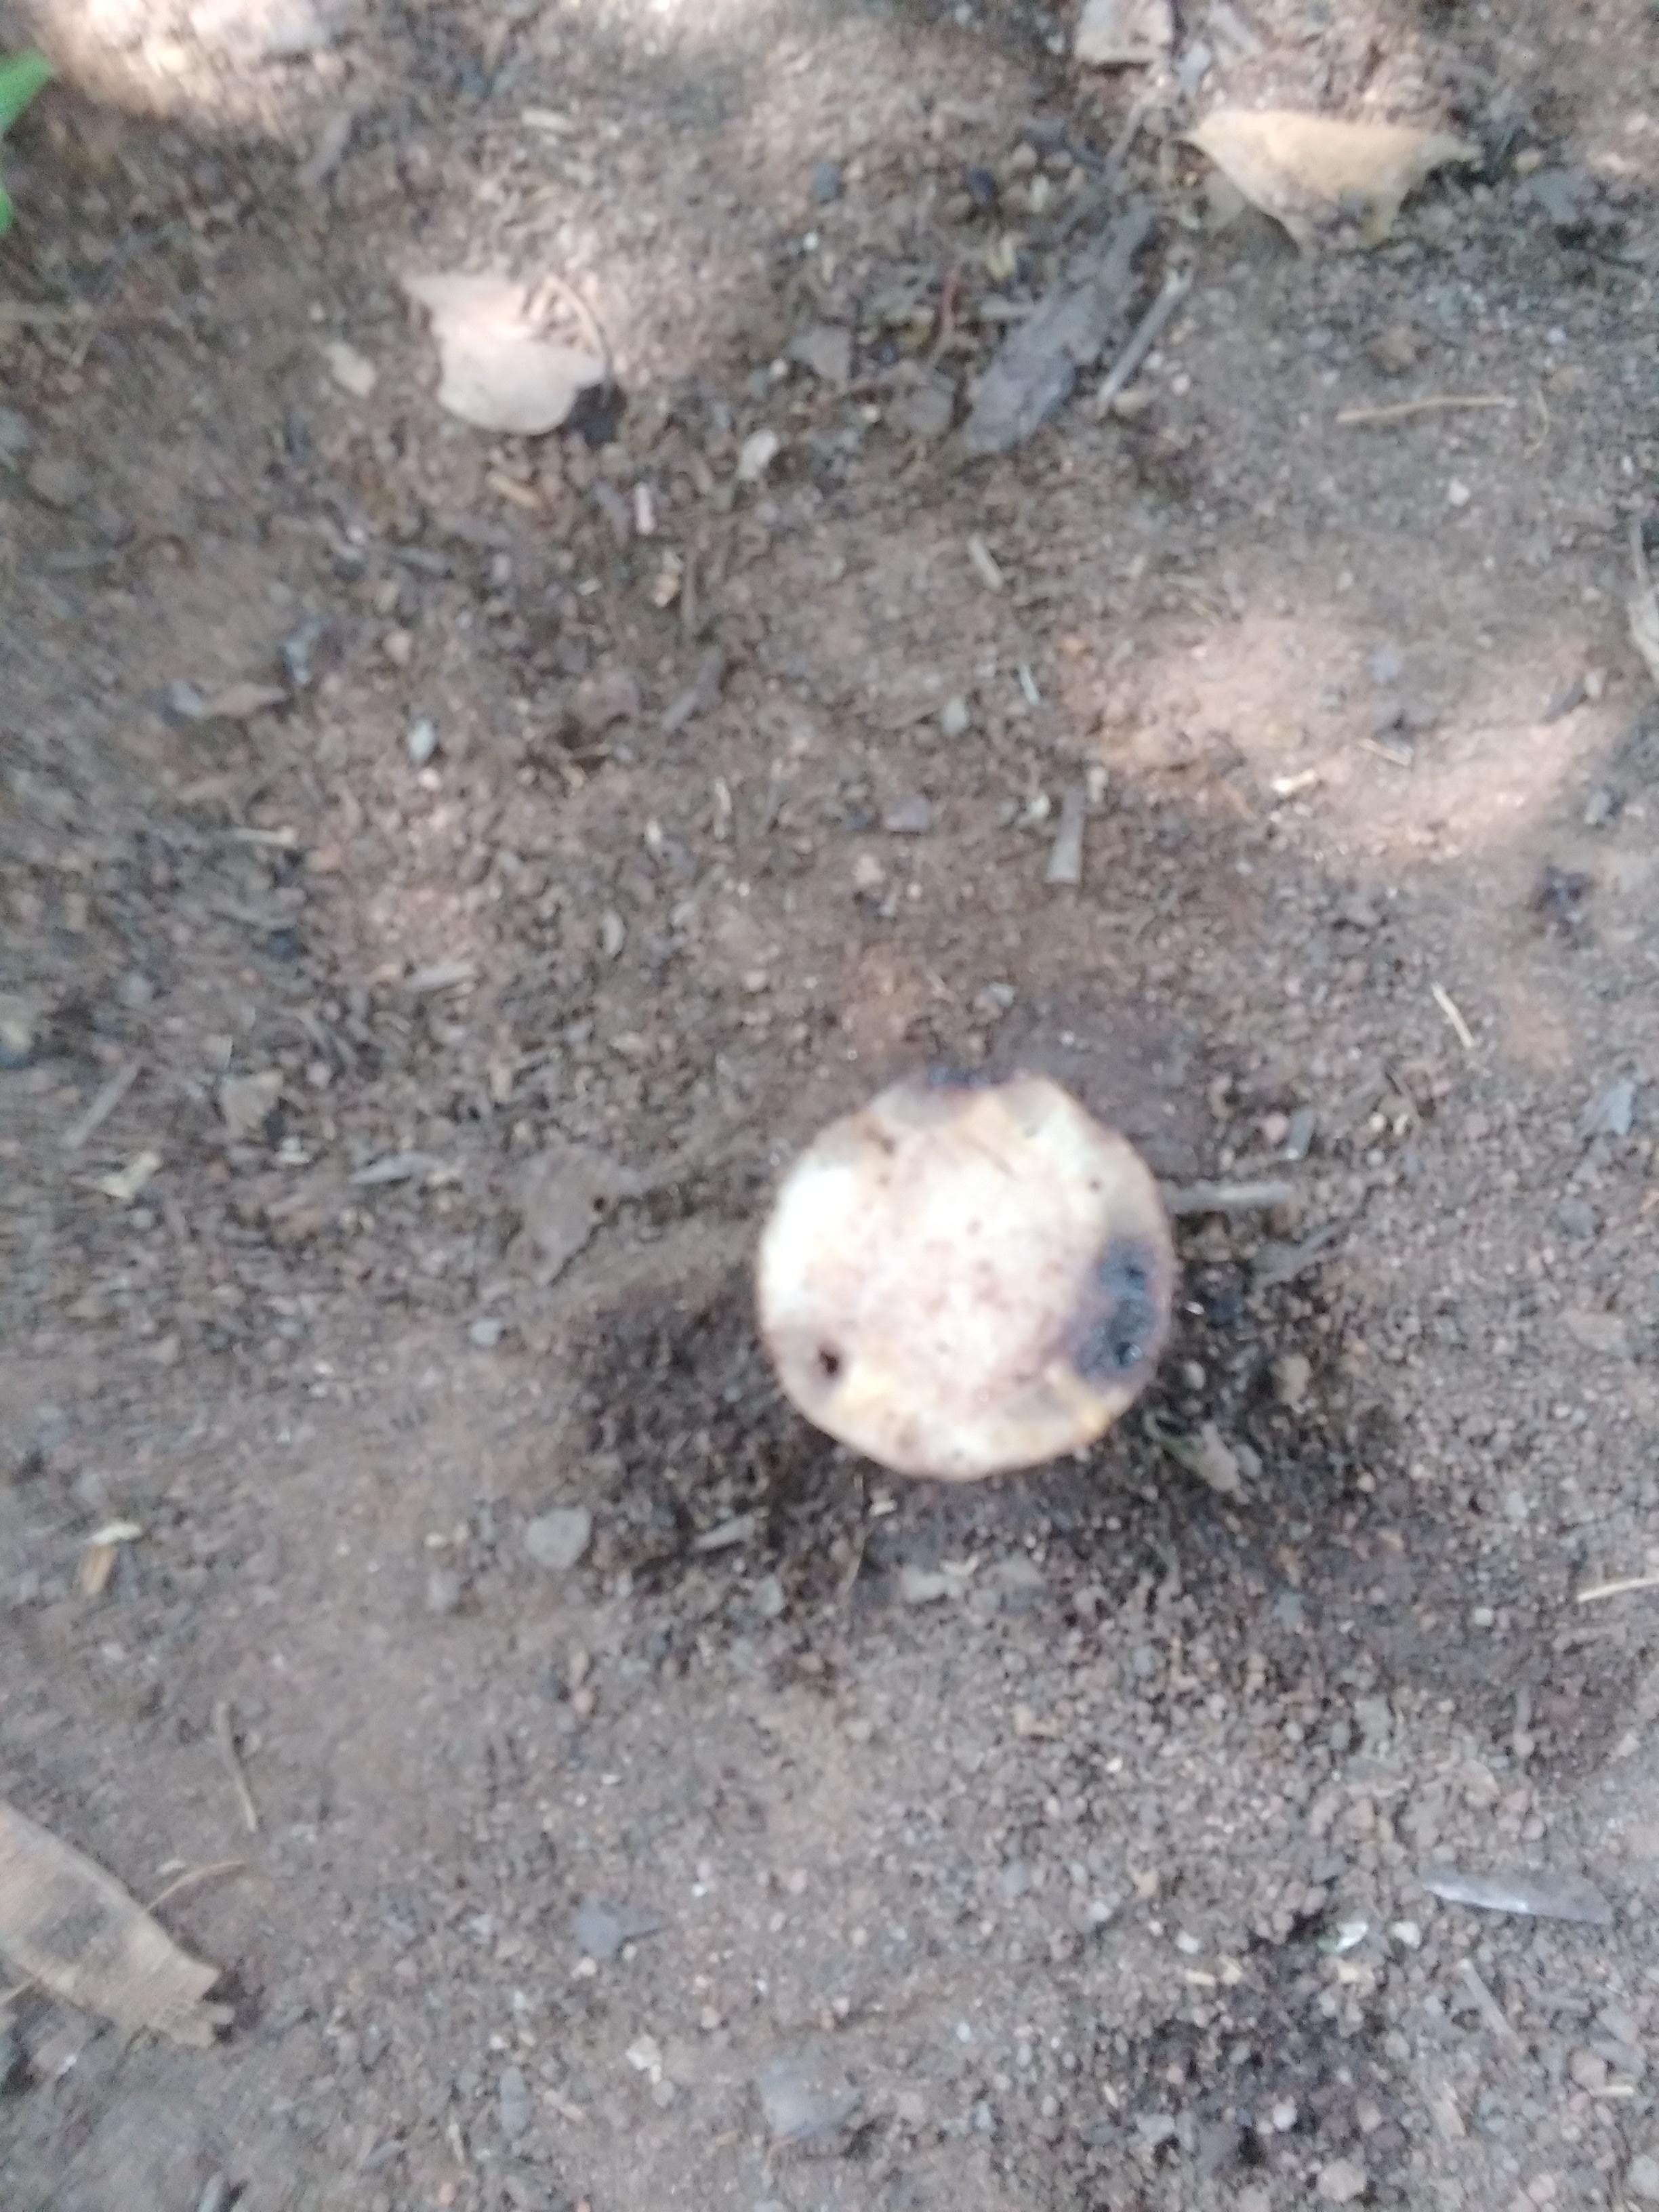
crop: banana
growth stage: vegetative
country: Tanzania
